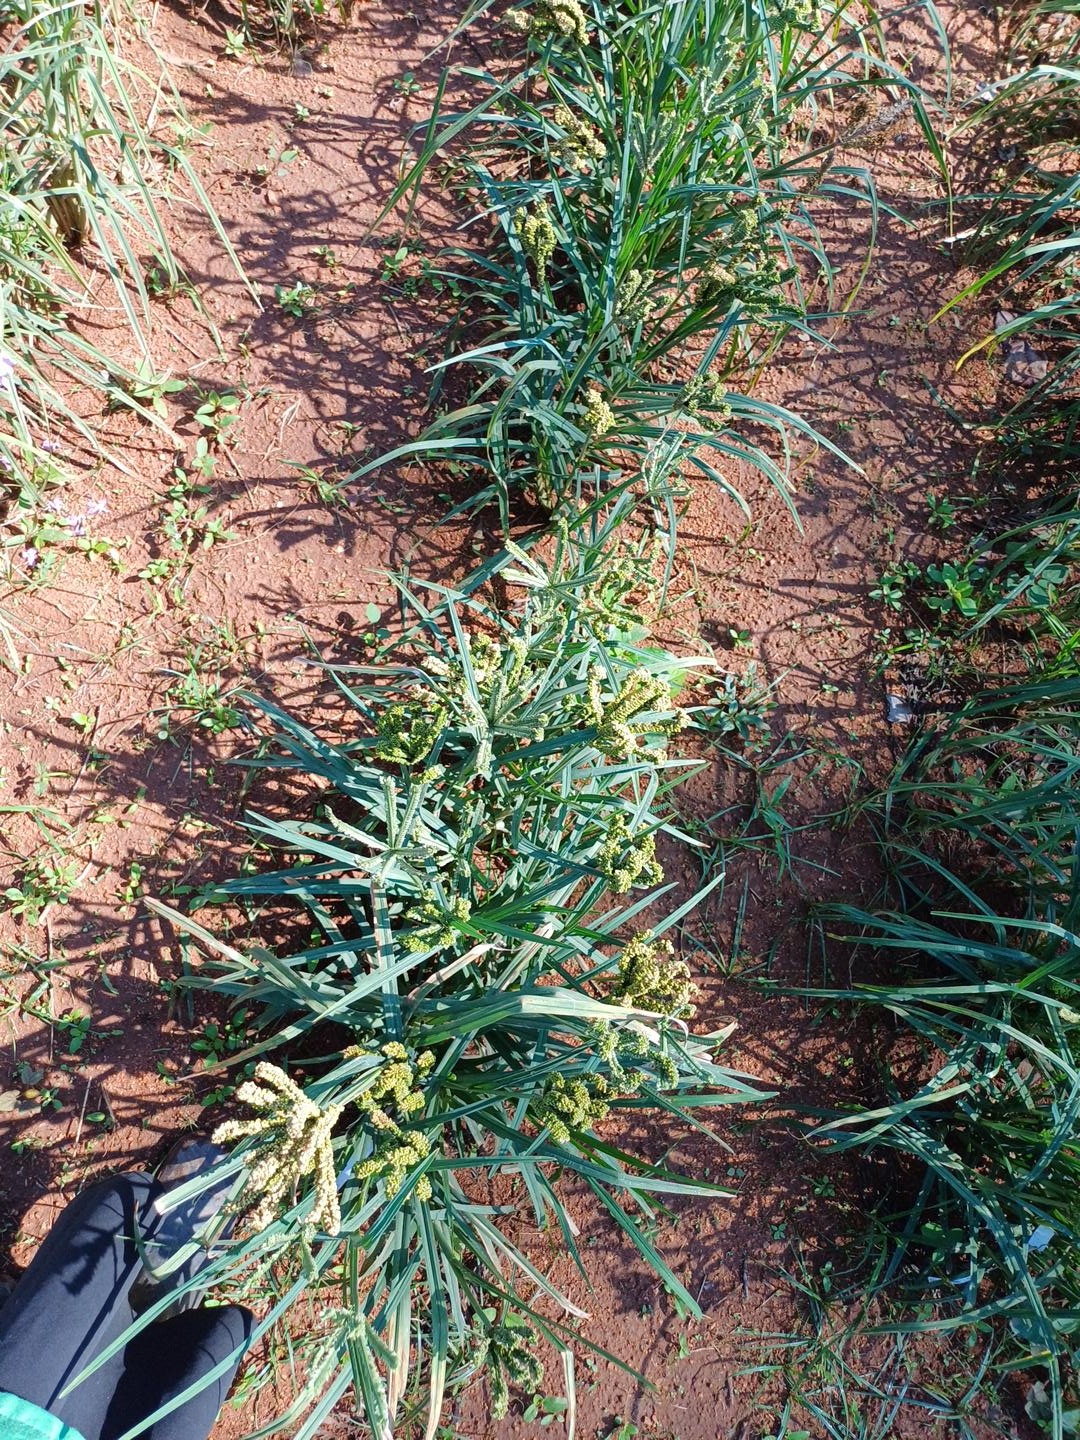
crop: finger millet
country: Kenya
